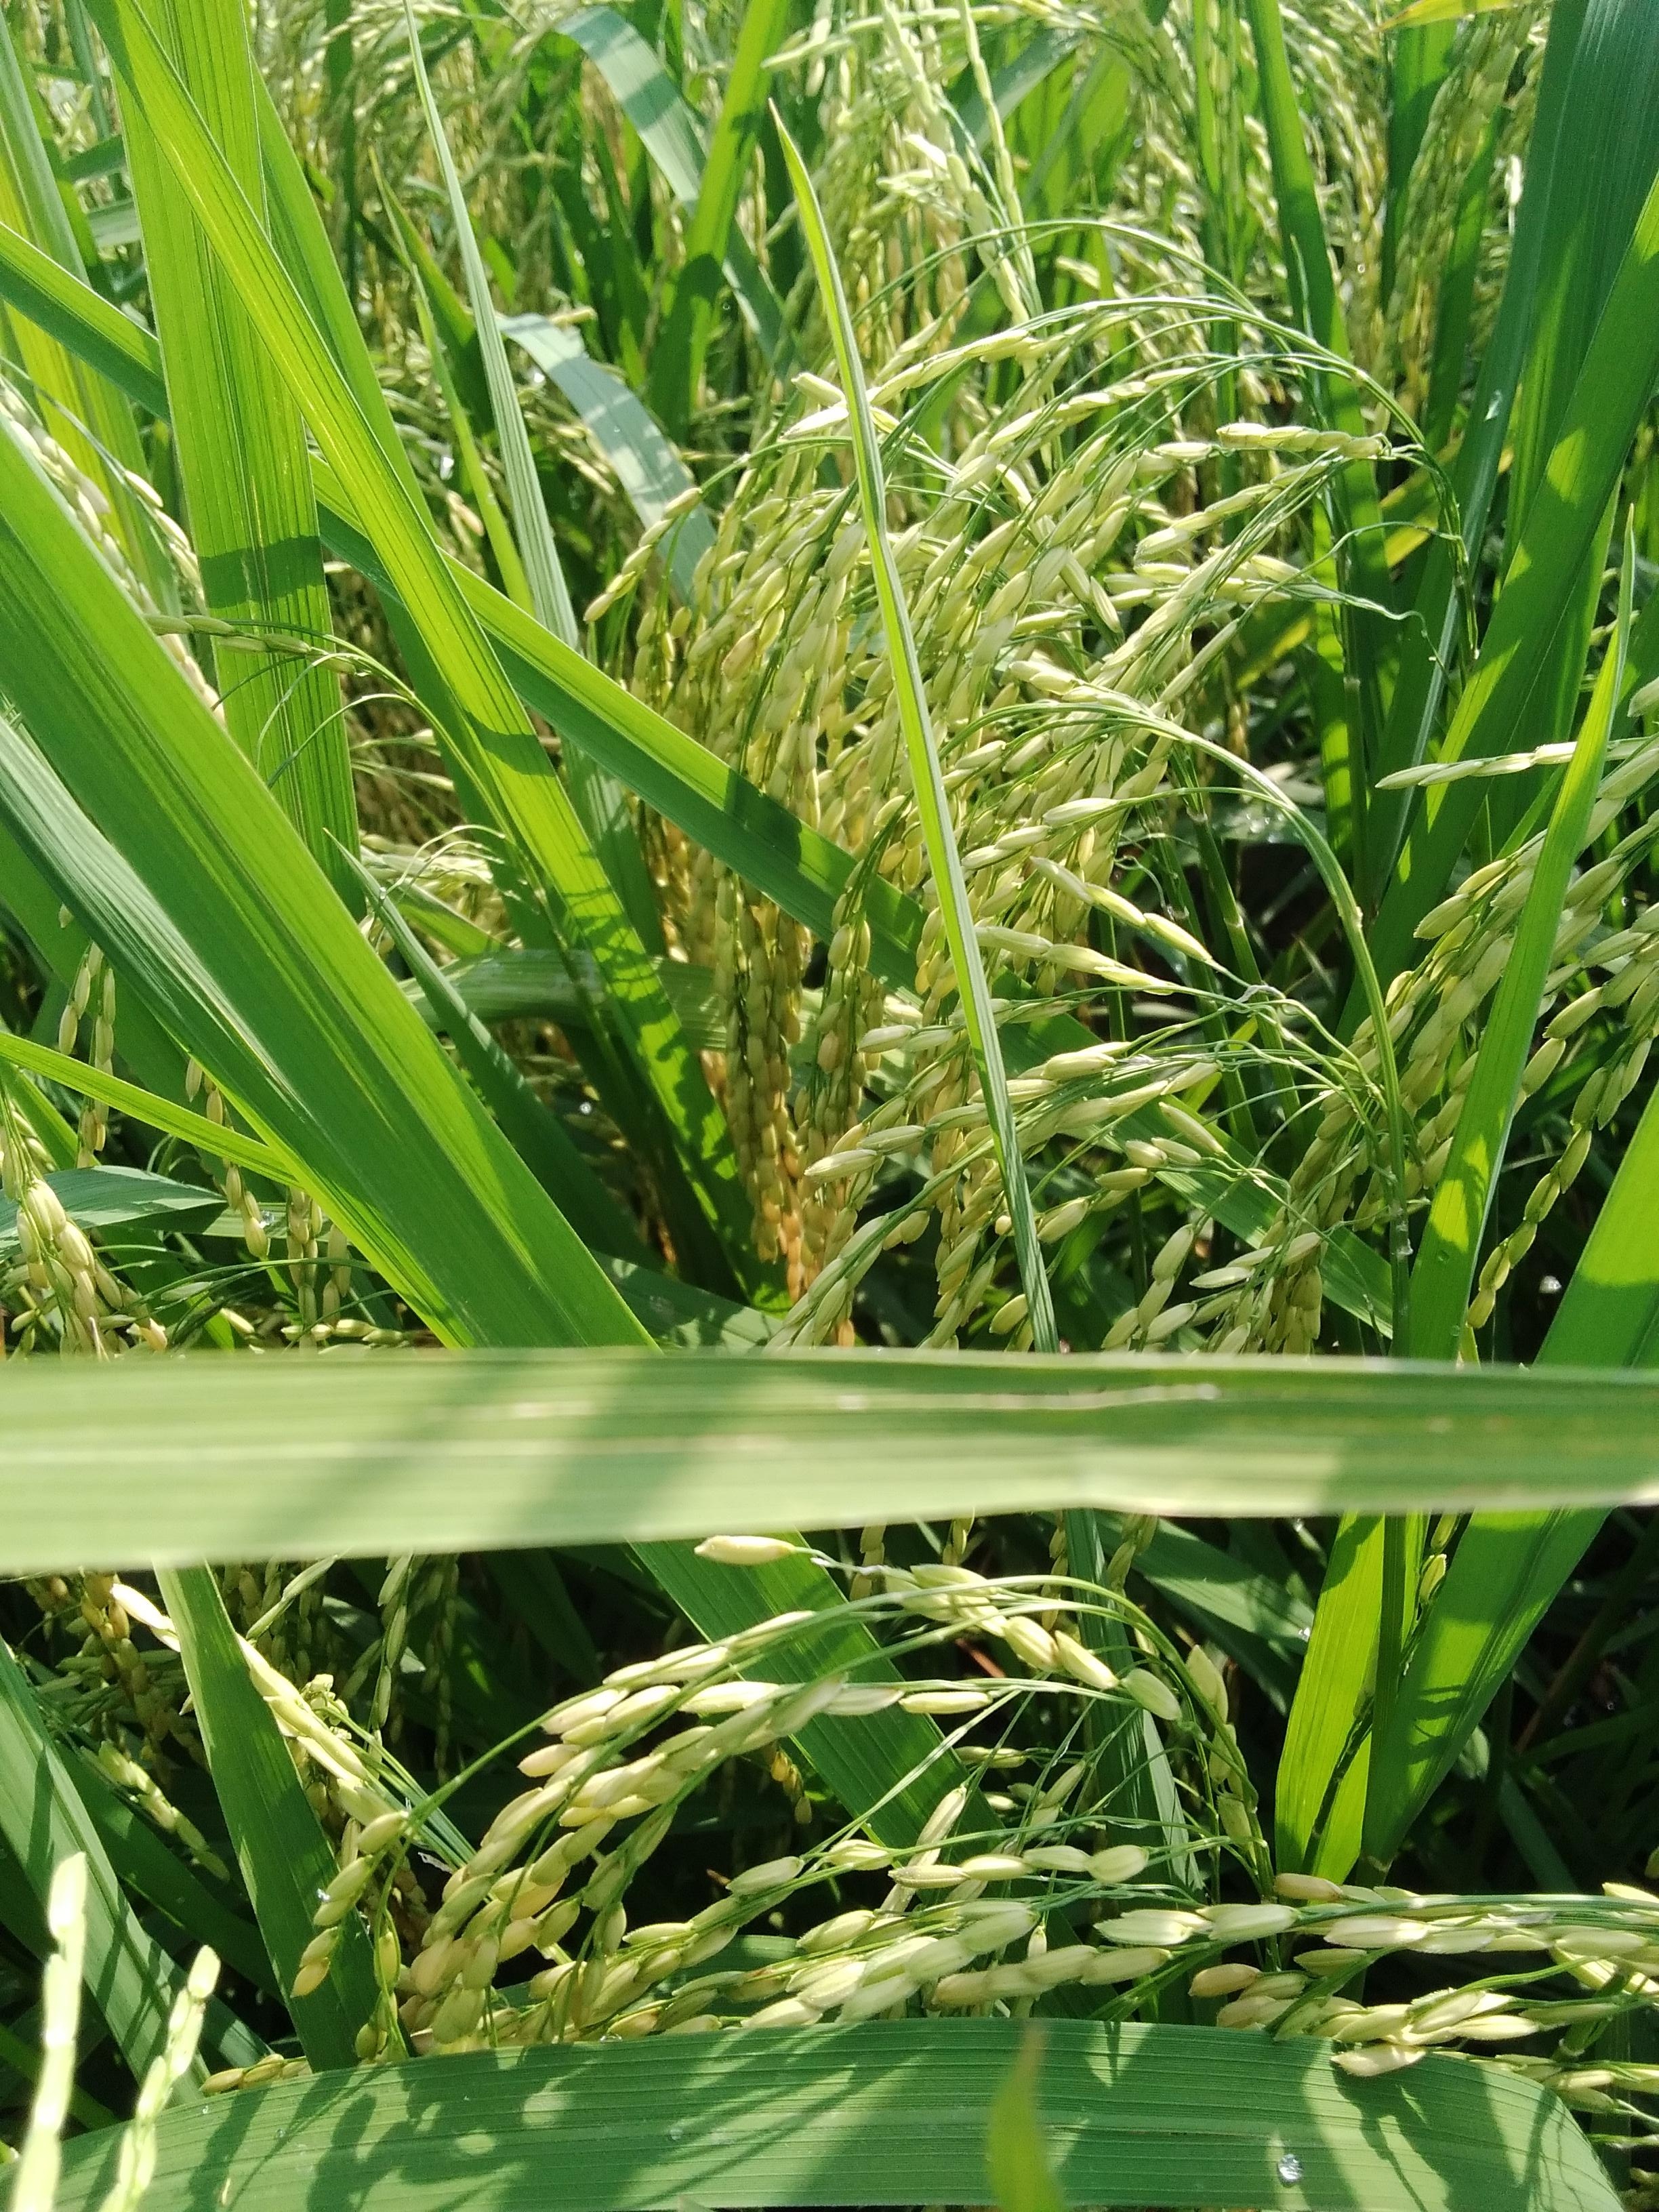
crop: rice
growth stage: ripening
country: Nigeria
